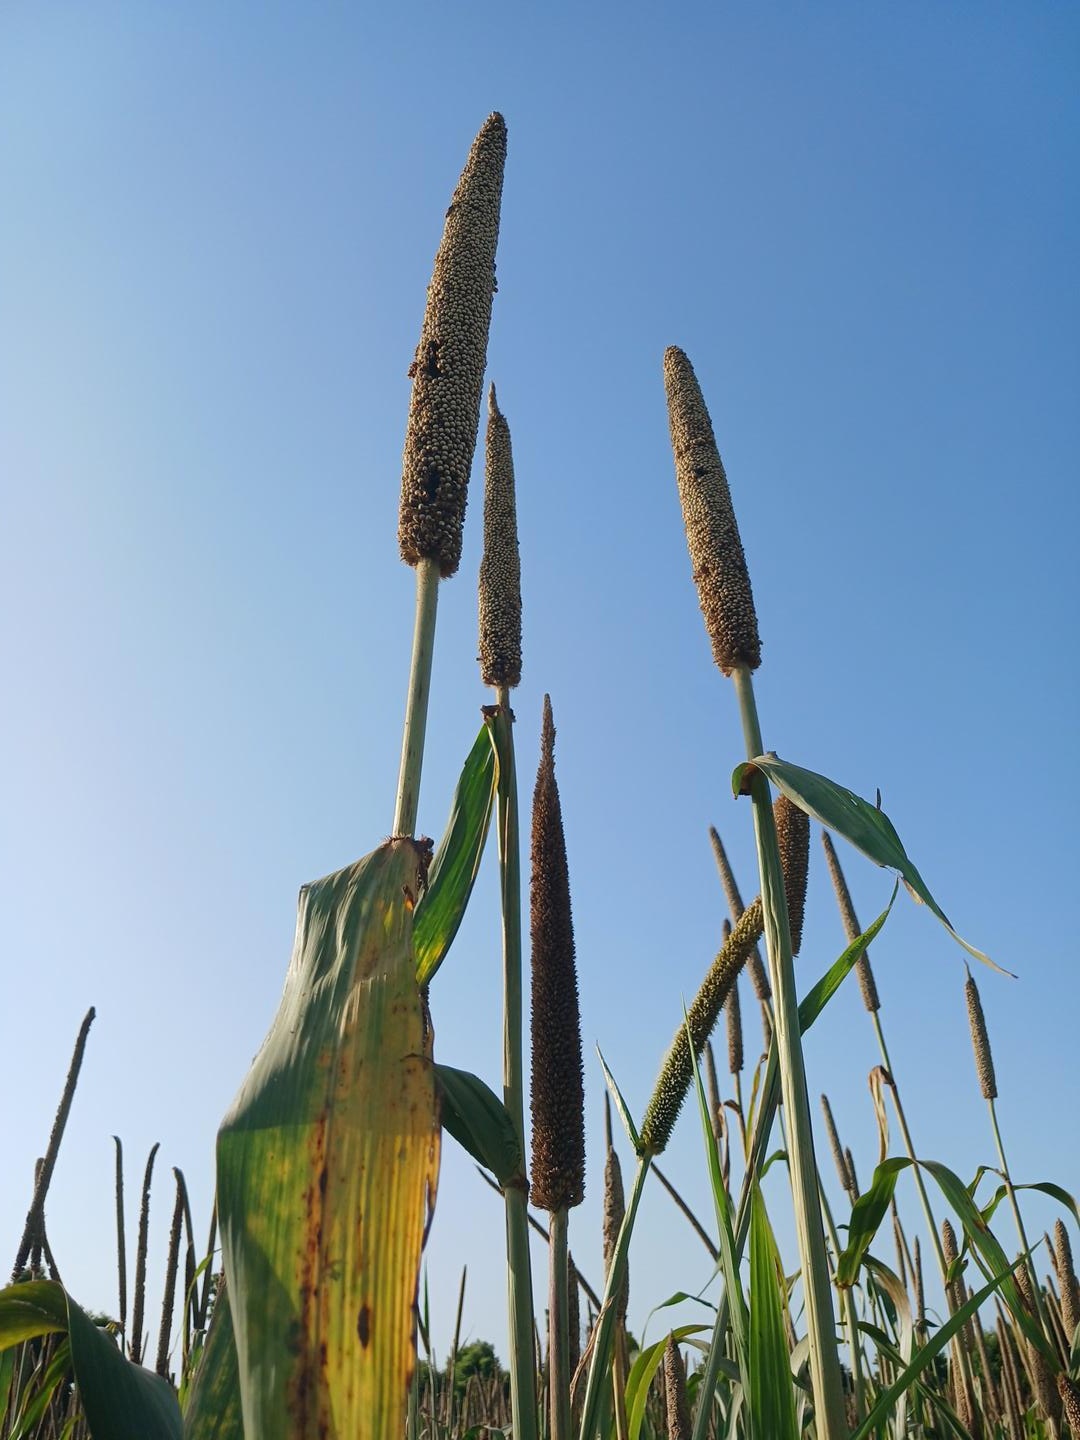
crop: pearl millet
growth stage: maturity
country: Senegal
